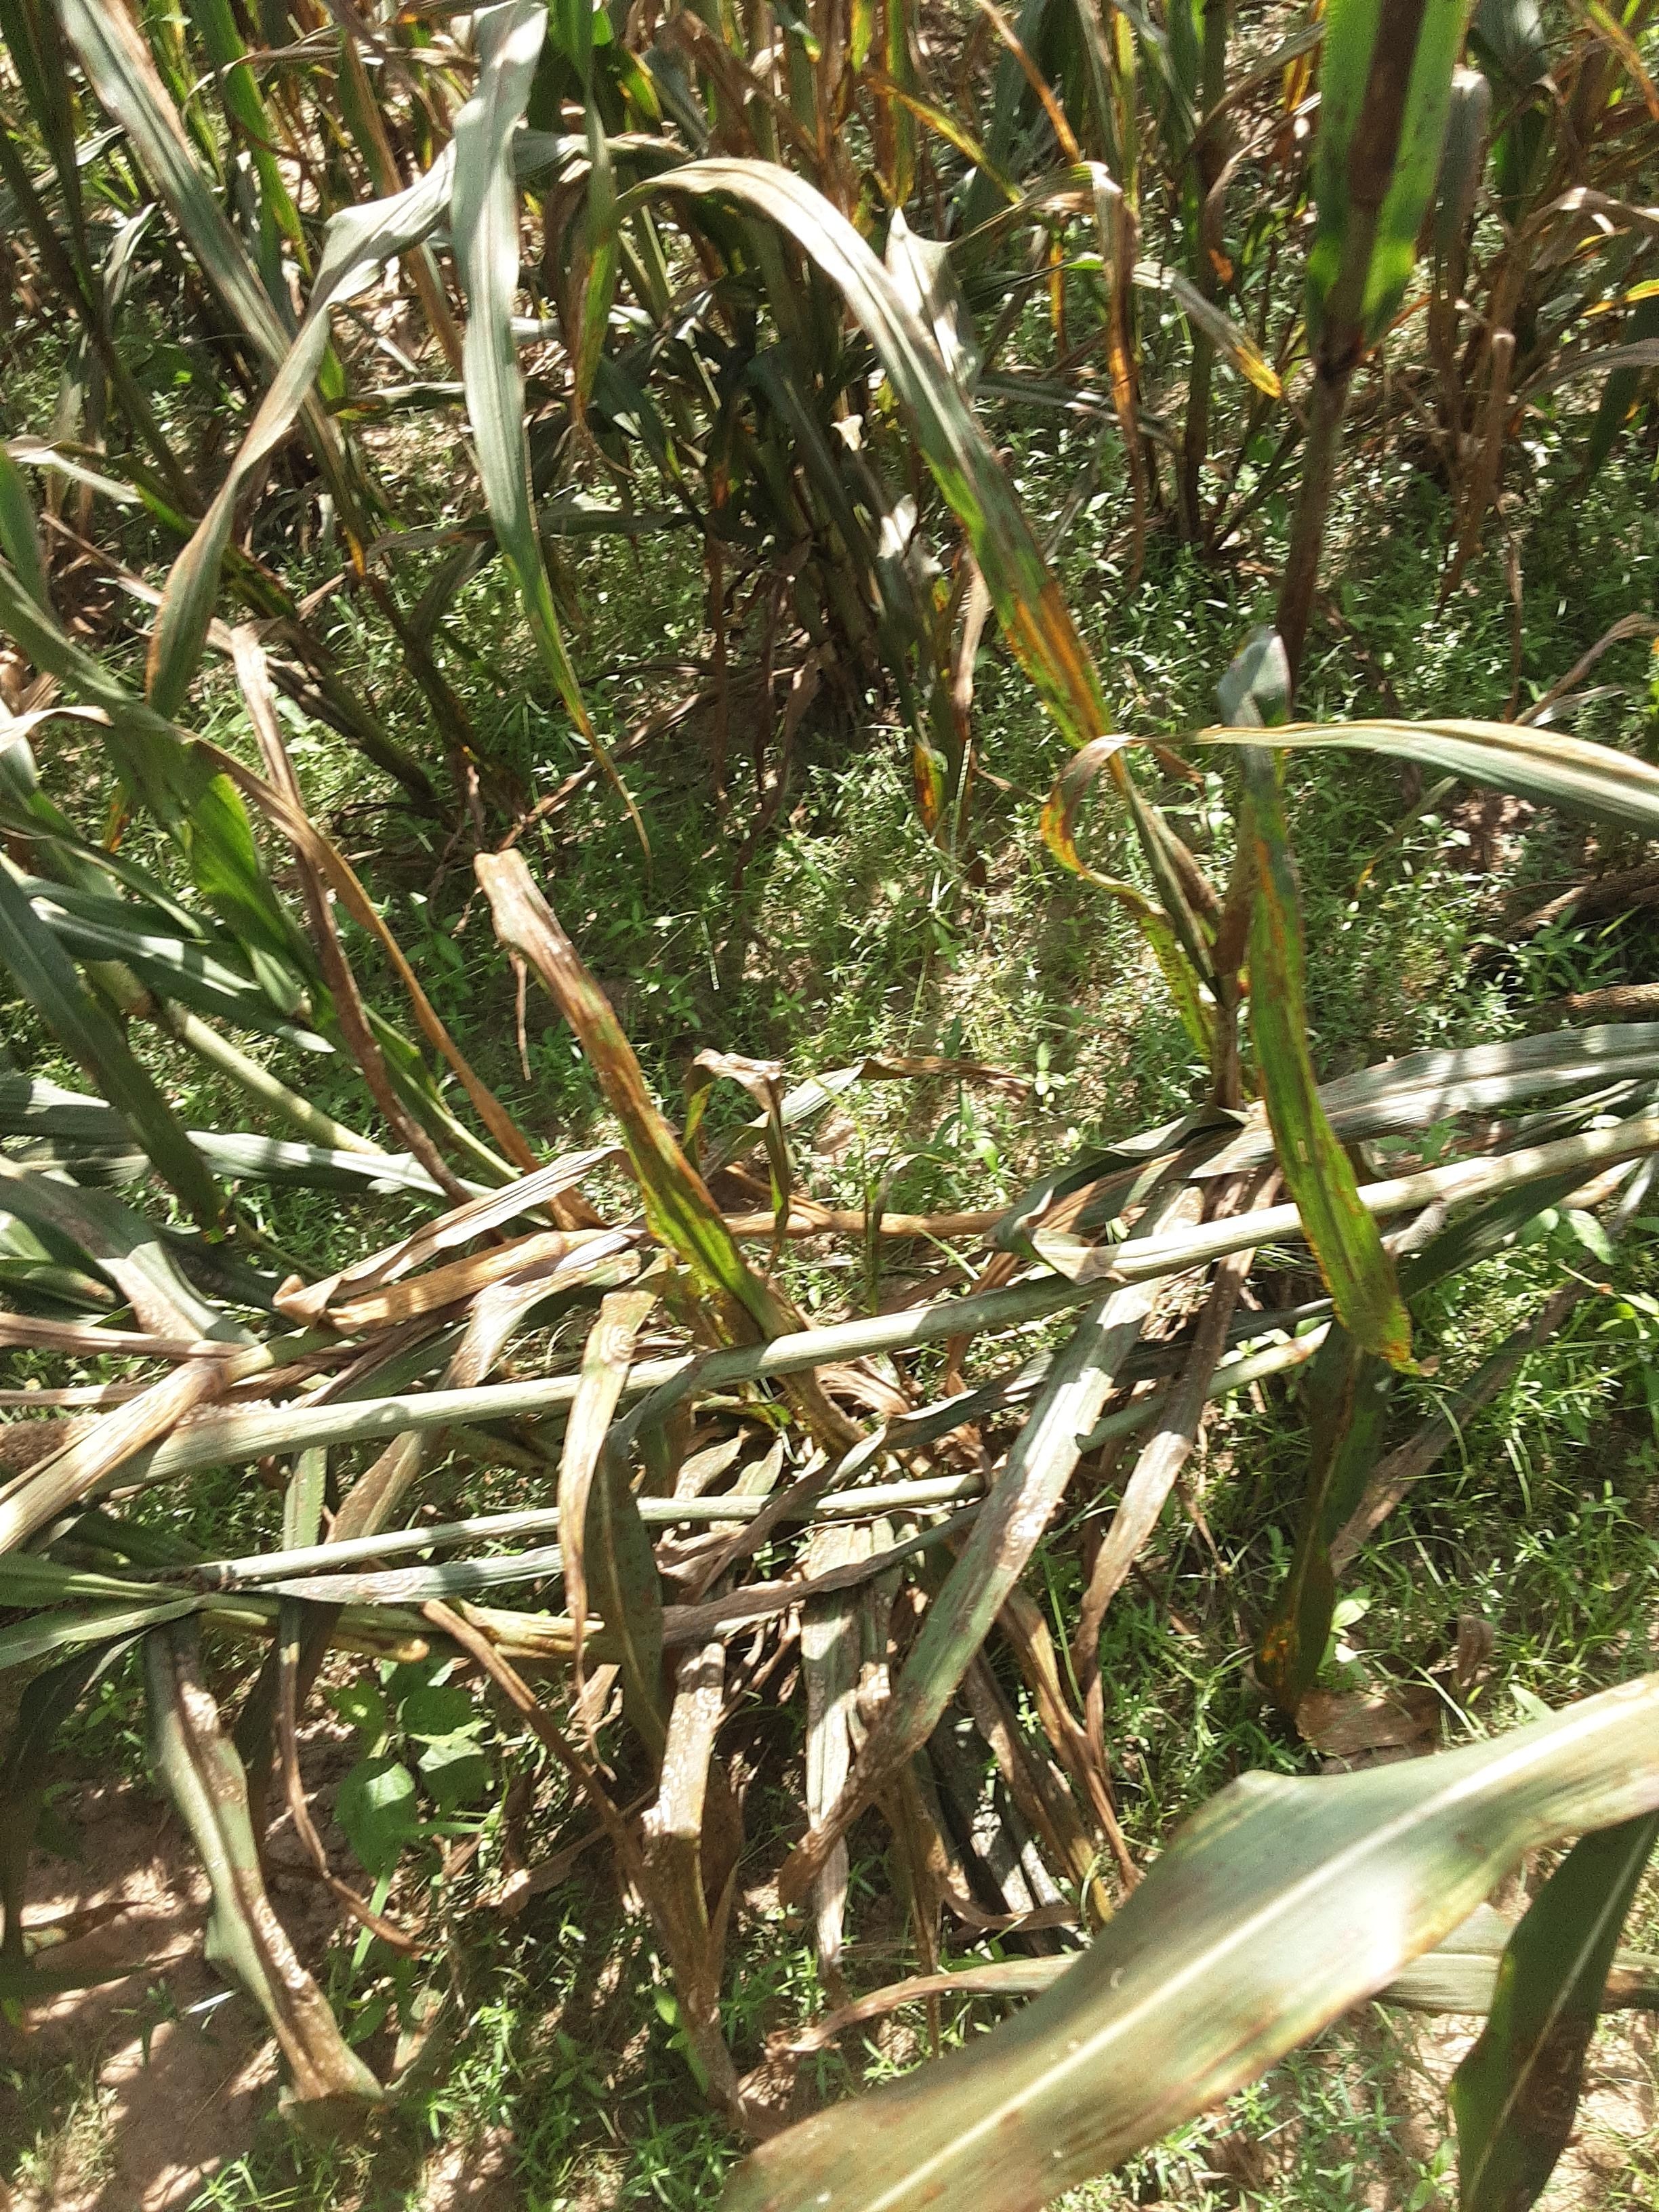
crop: pearl millet
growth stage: filling grain
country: Senegal
